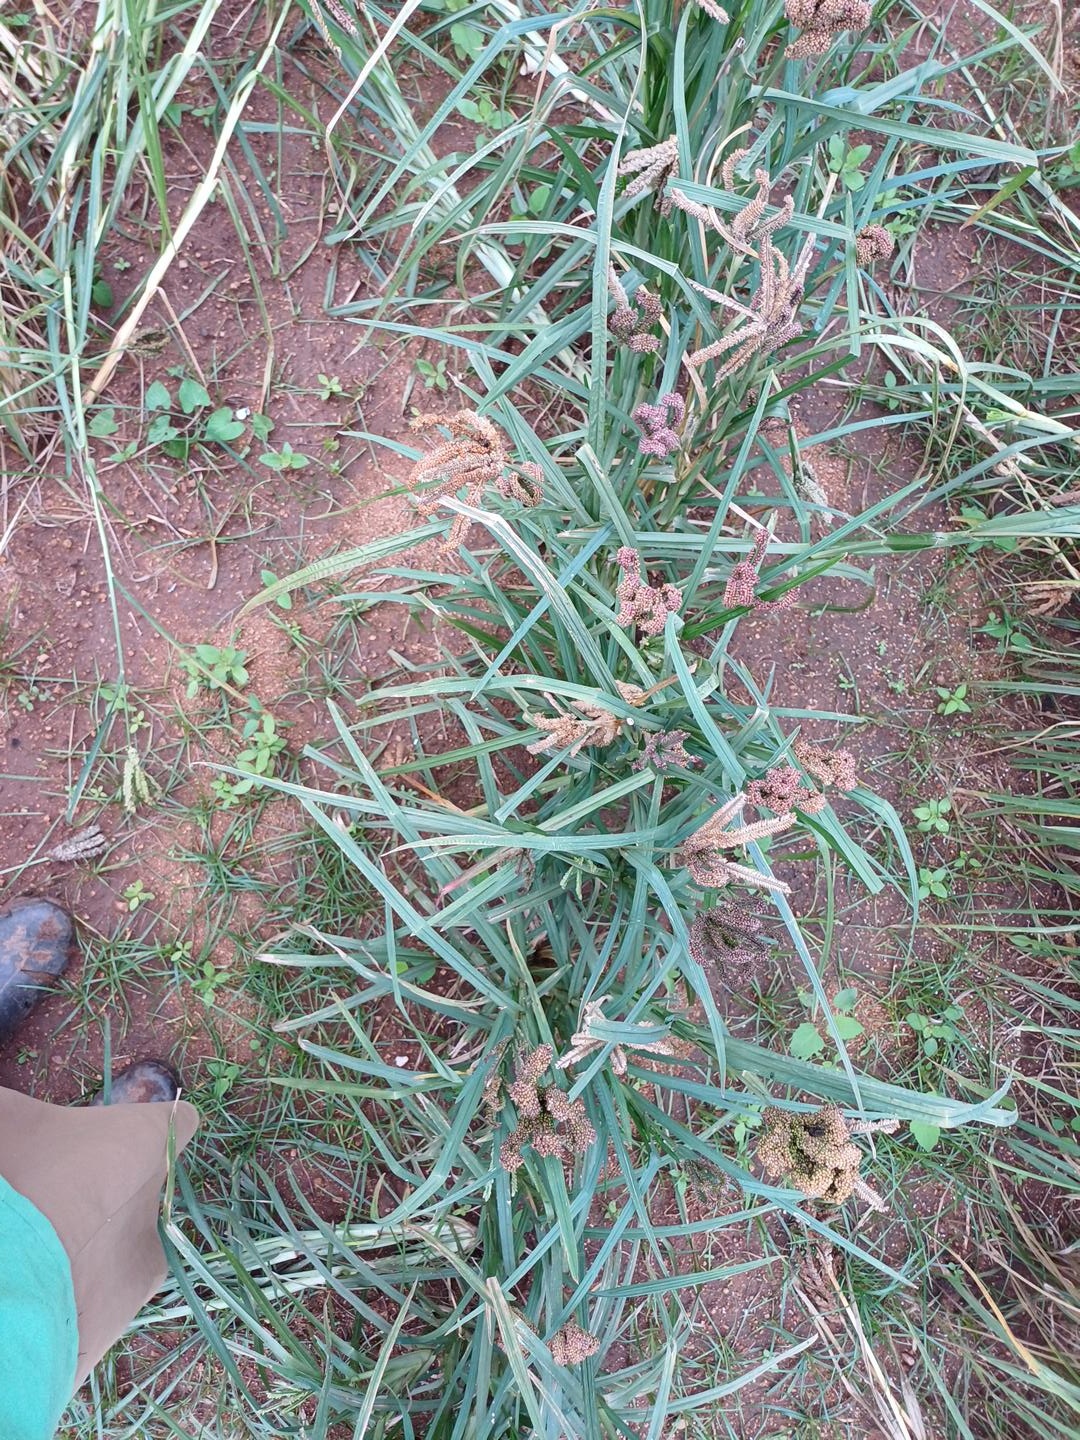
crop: finger millet
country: Kenya
